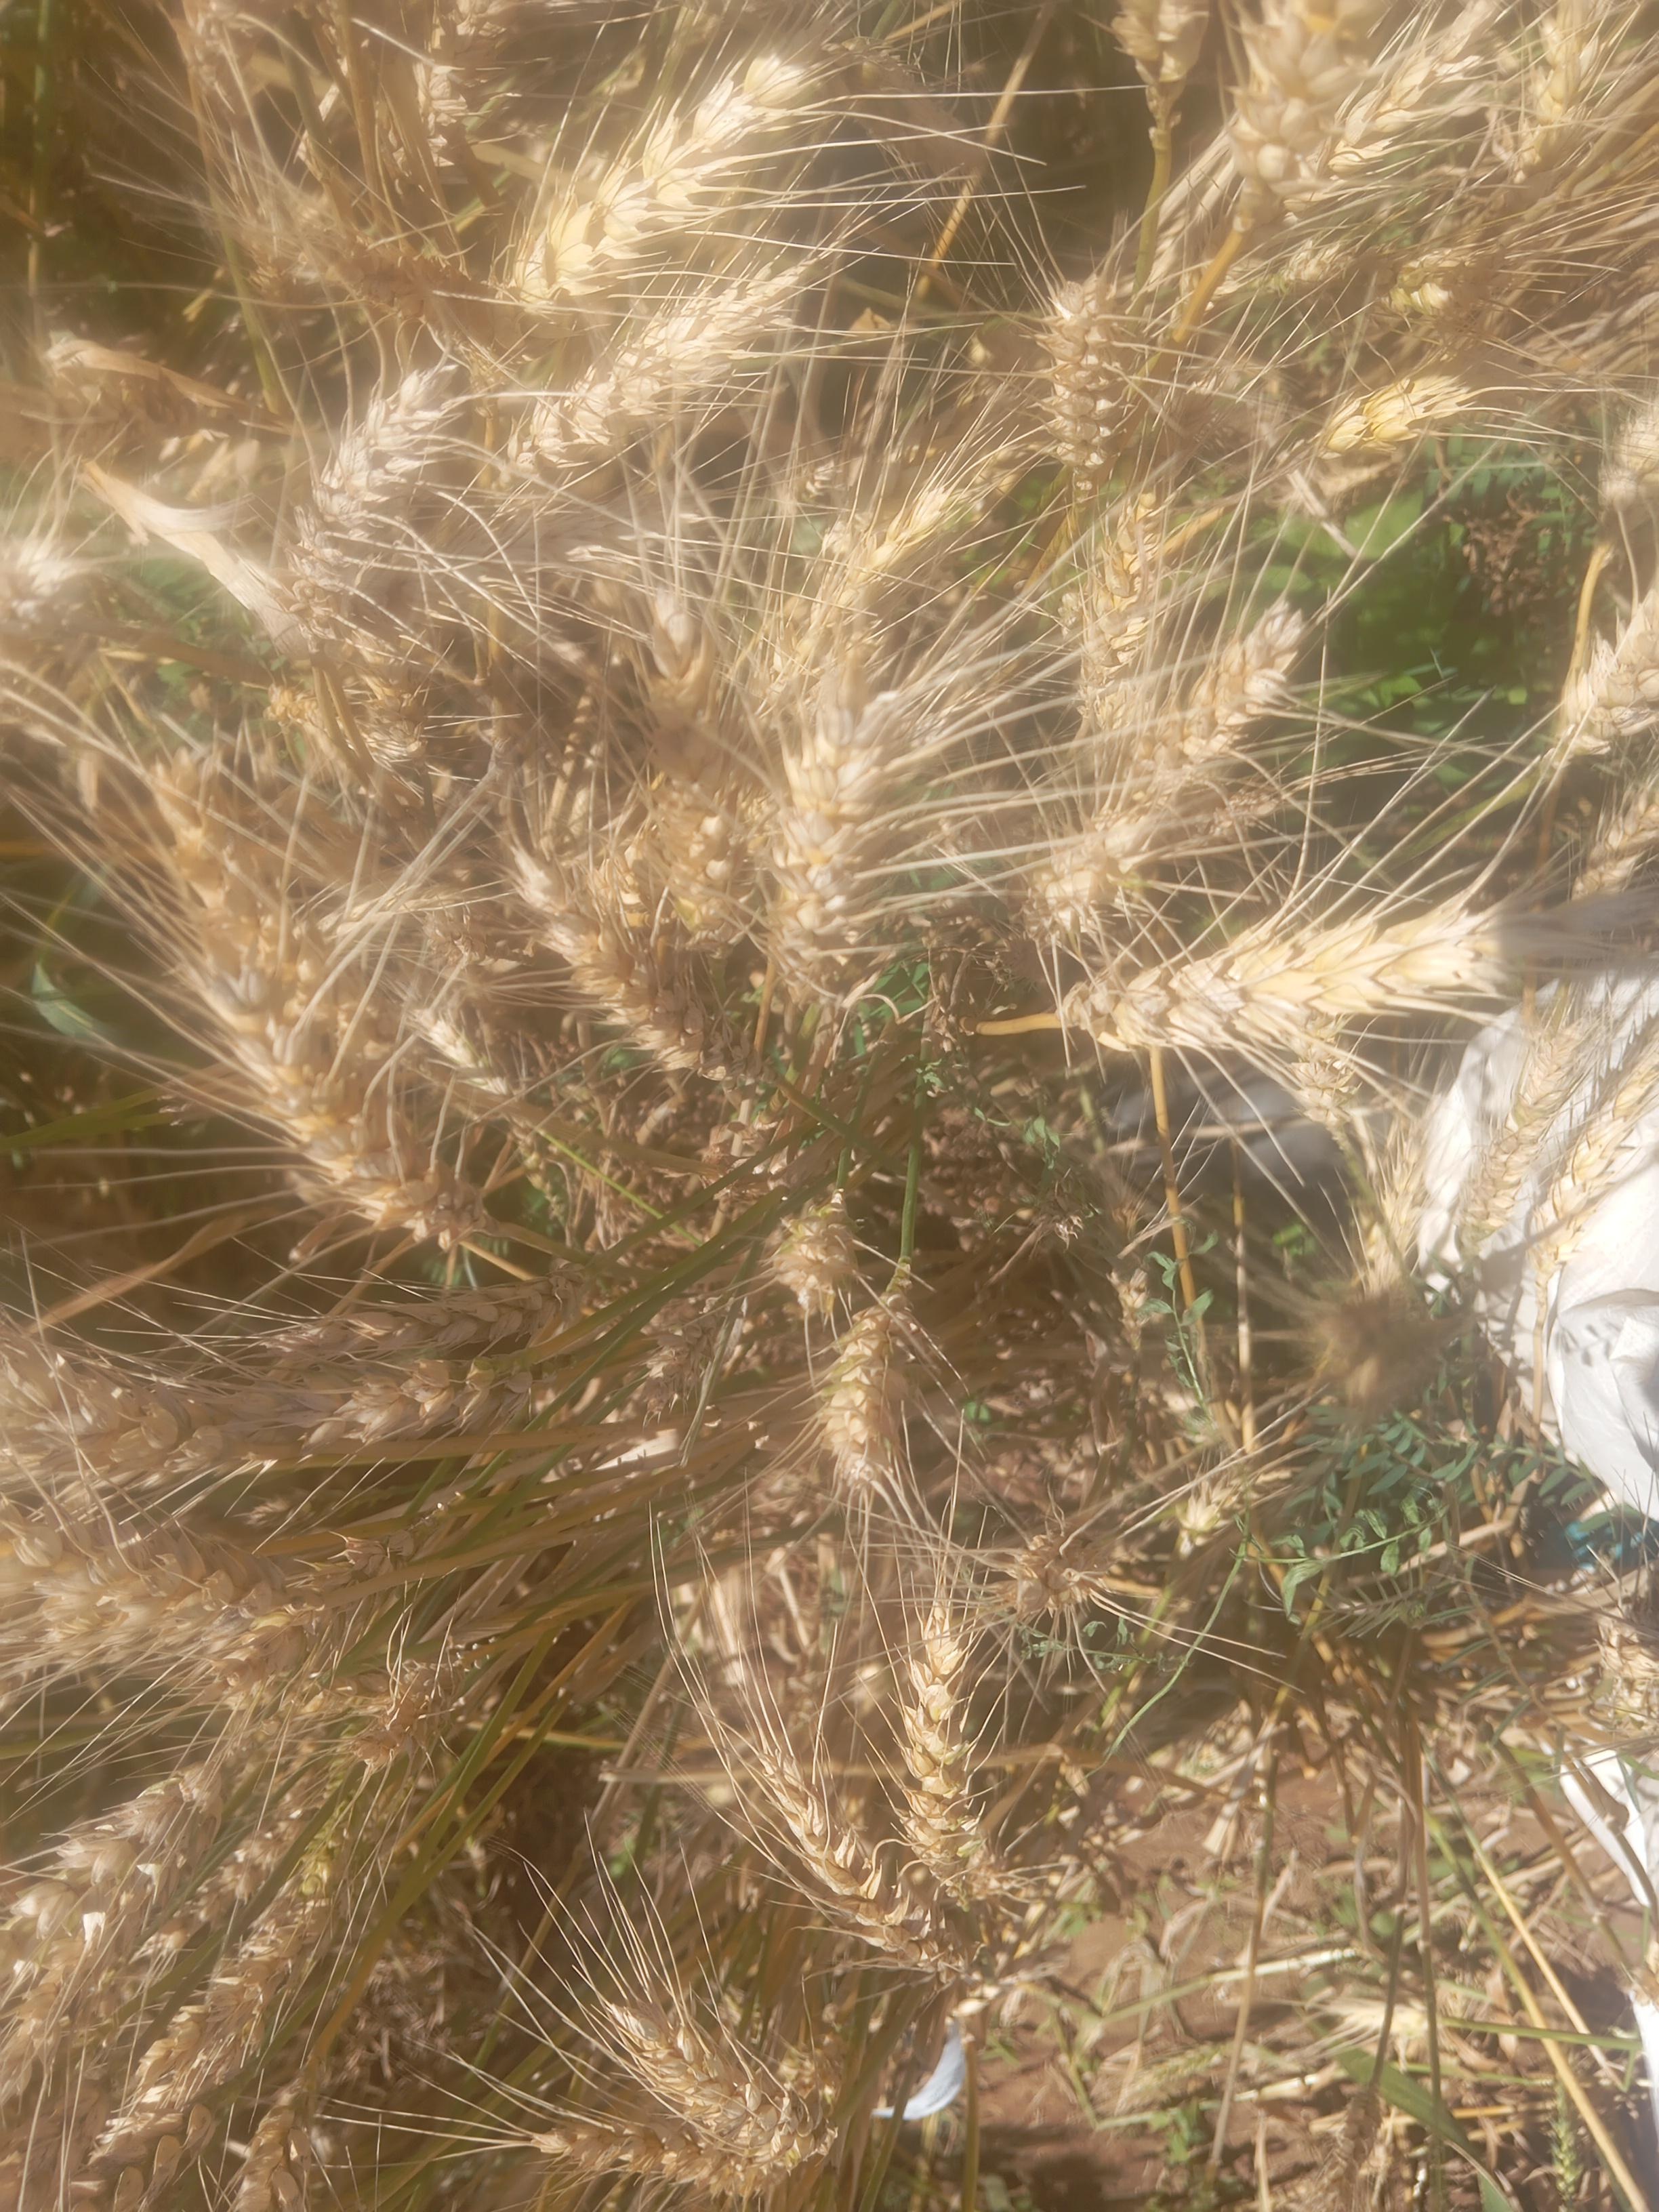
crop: wheat
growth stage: maturity
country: Kenya
